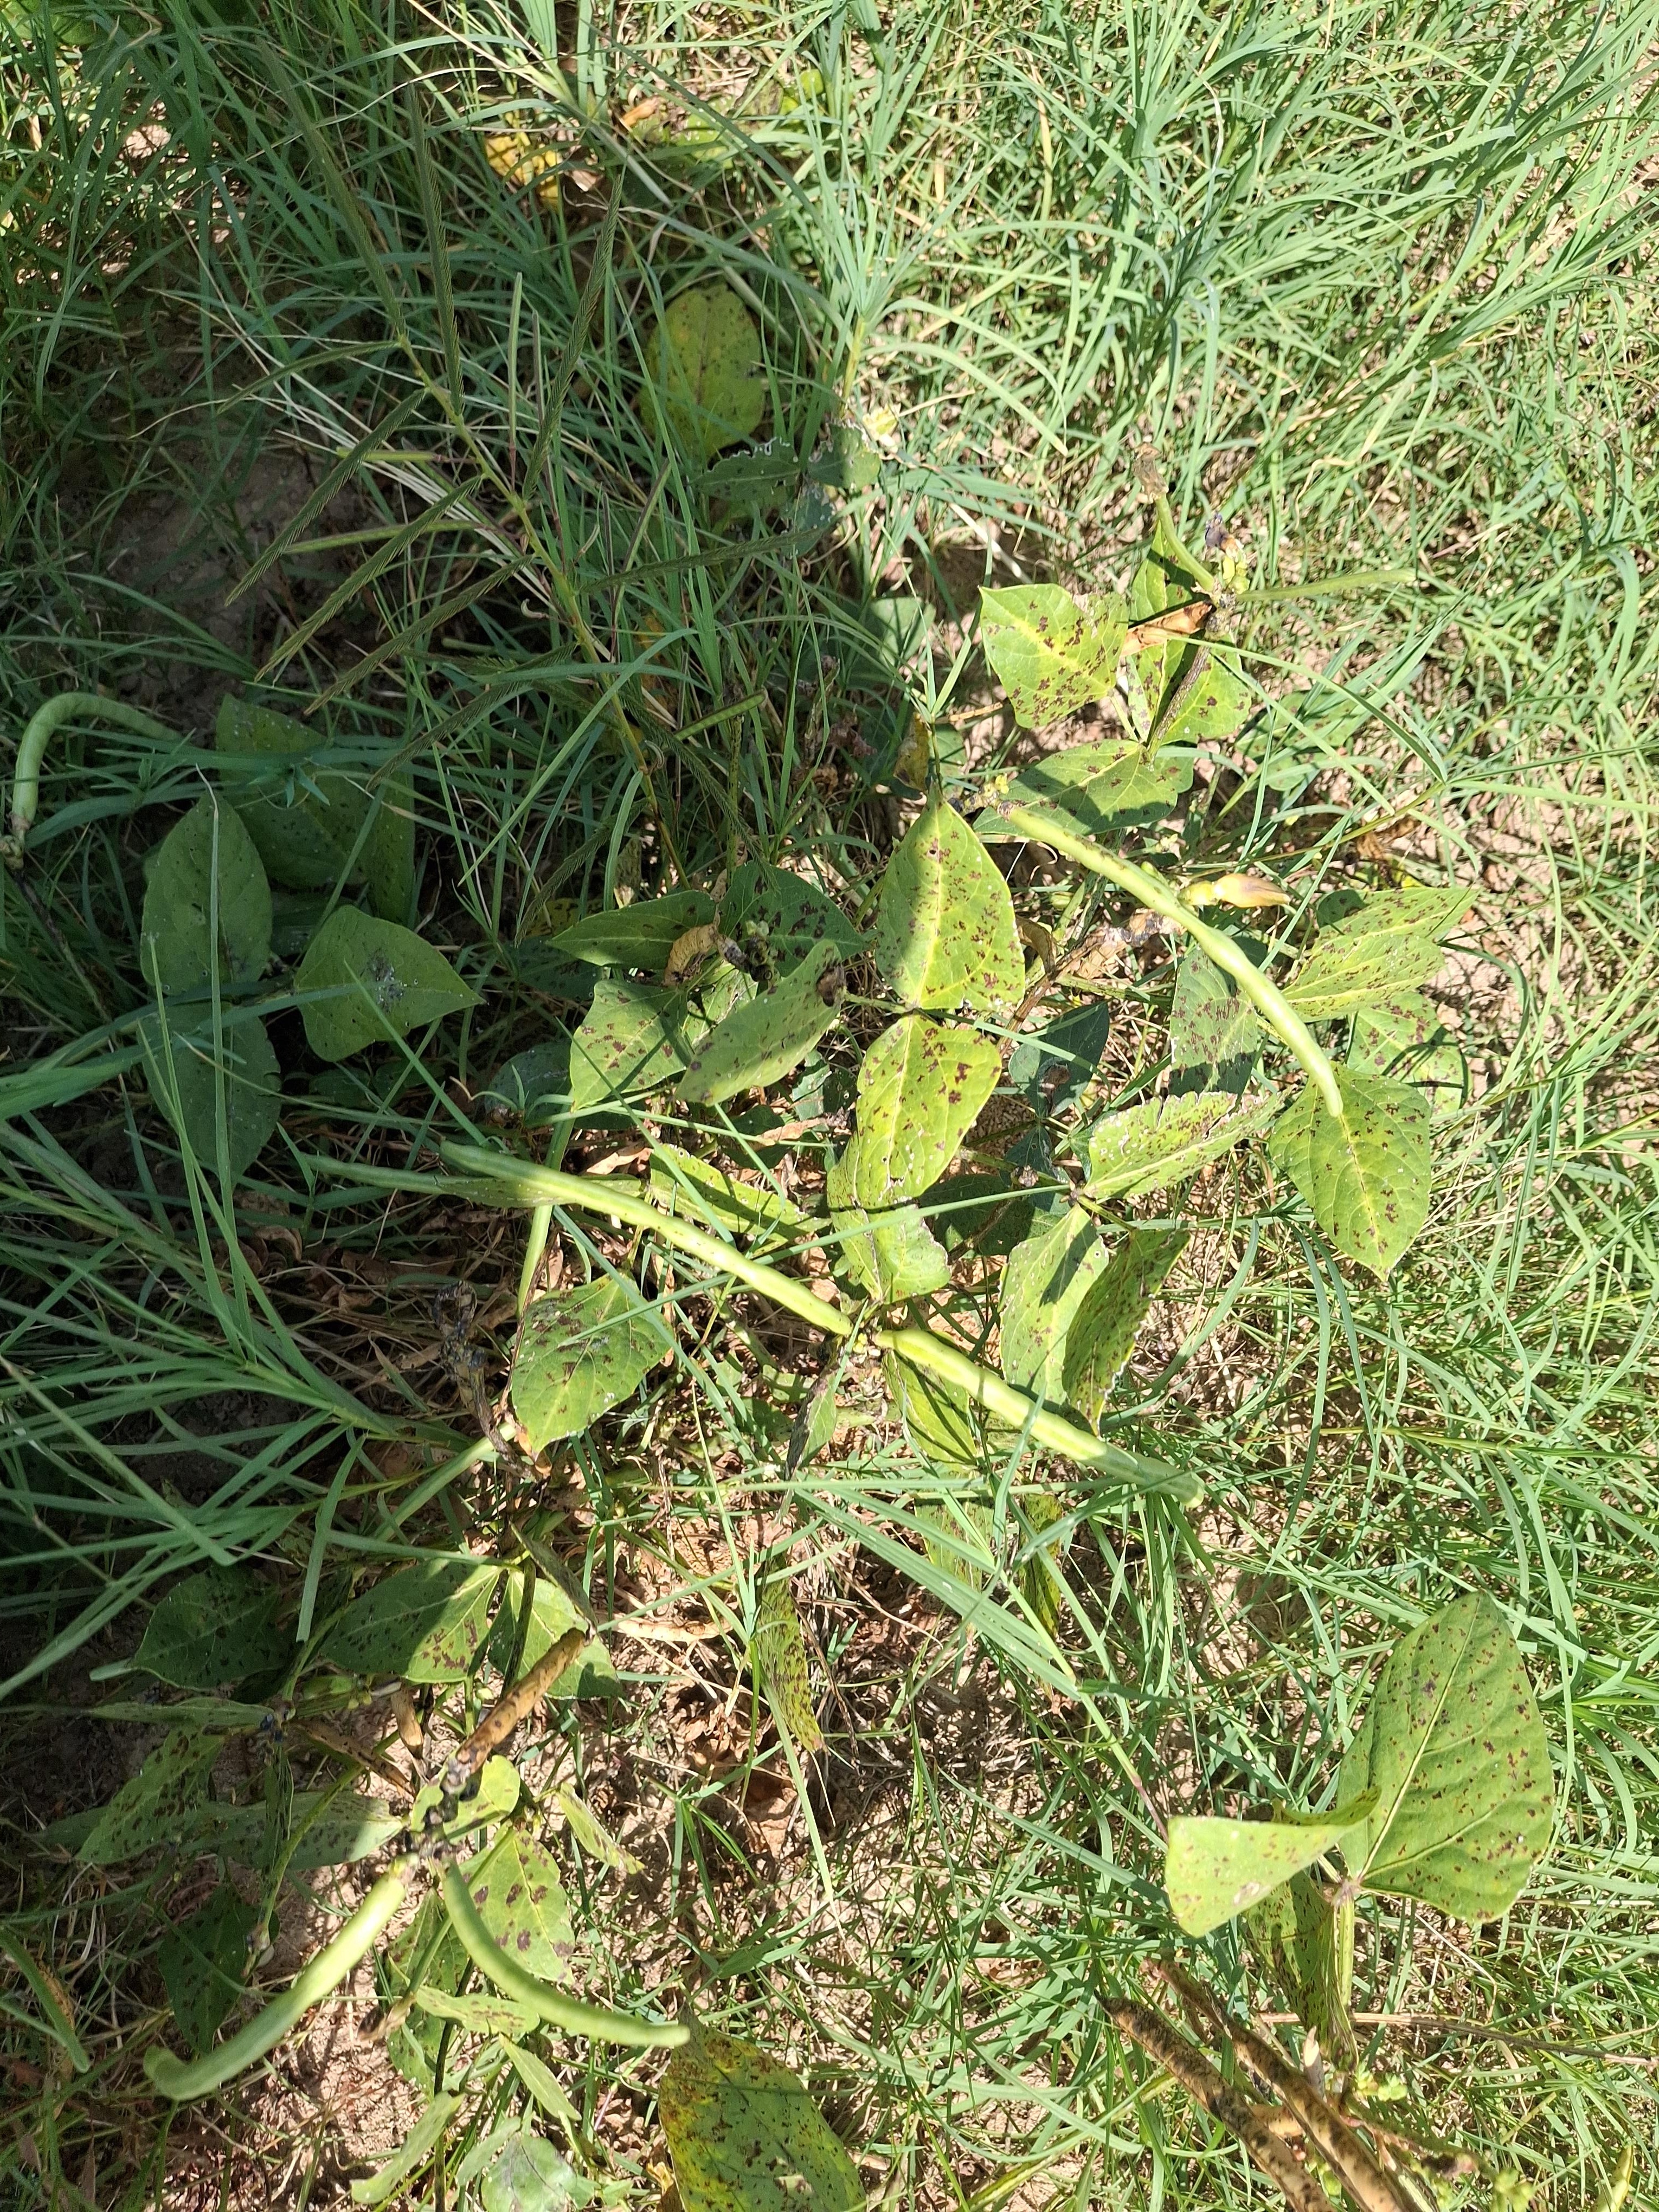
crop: cowpea
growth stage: maturity
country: Nigeria
